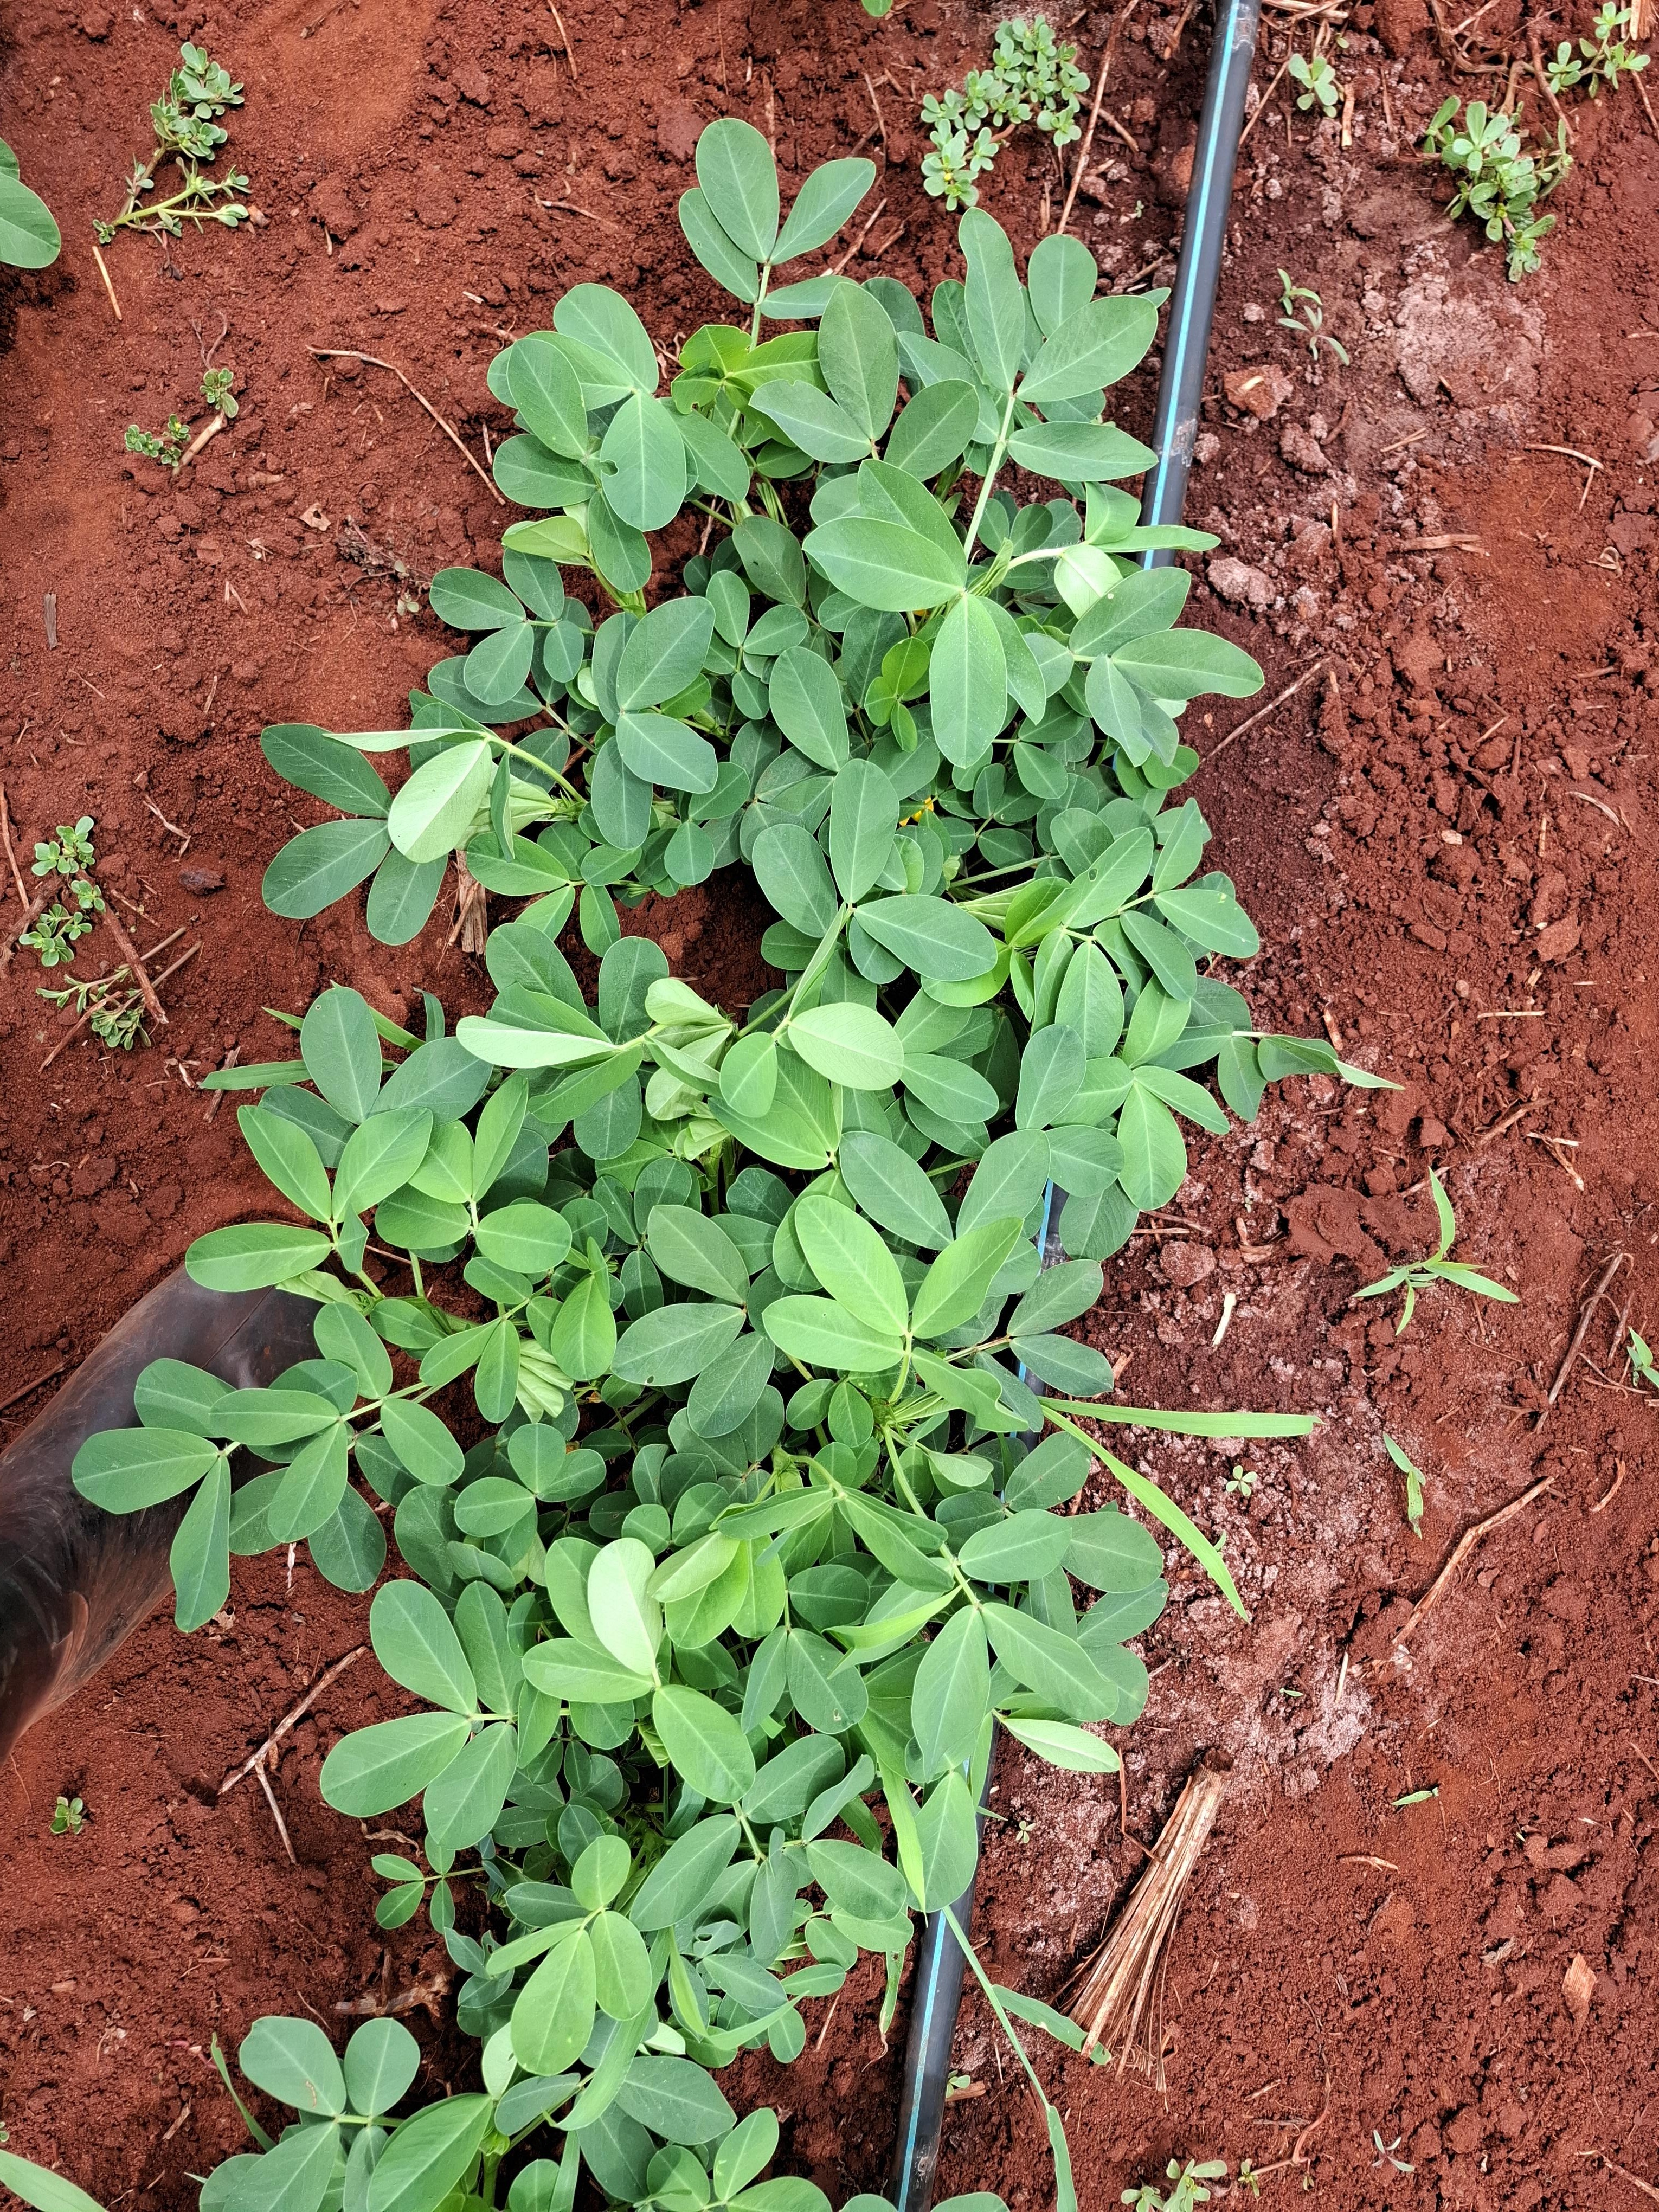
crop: groundnut
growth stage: flowering
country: Kenya
